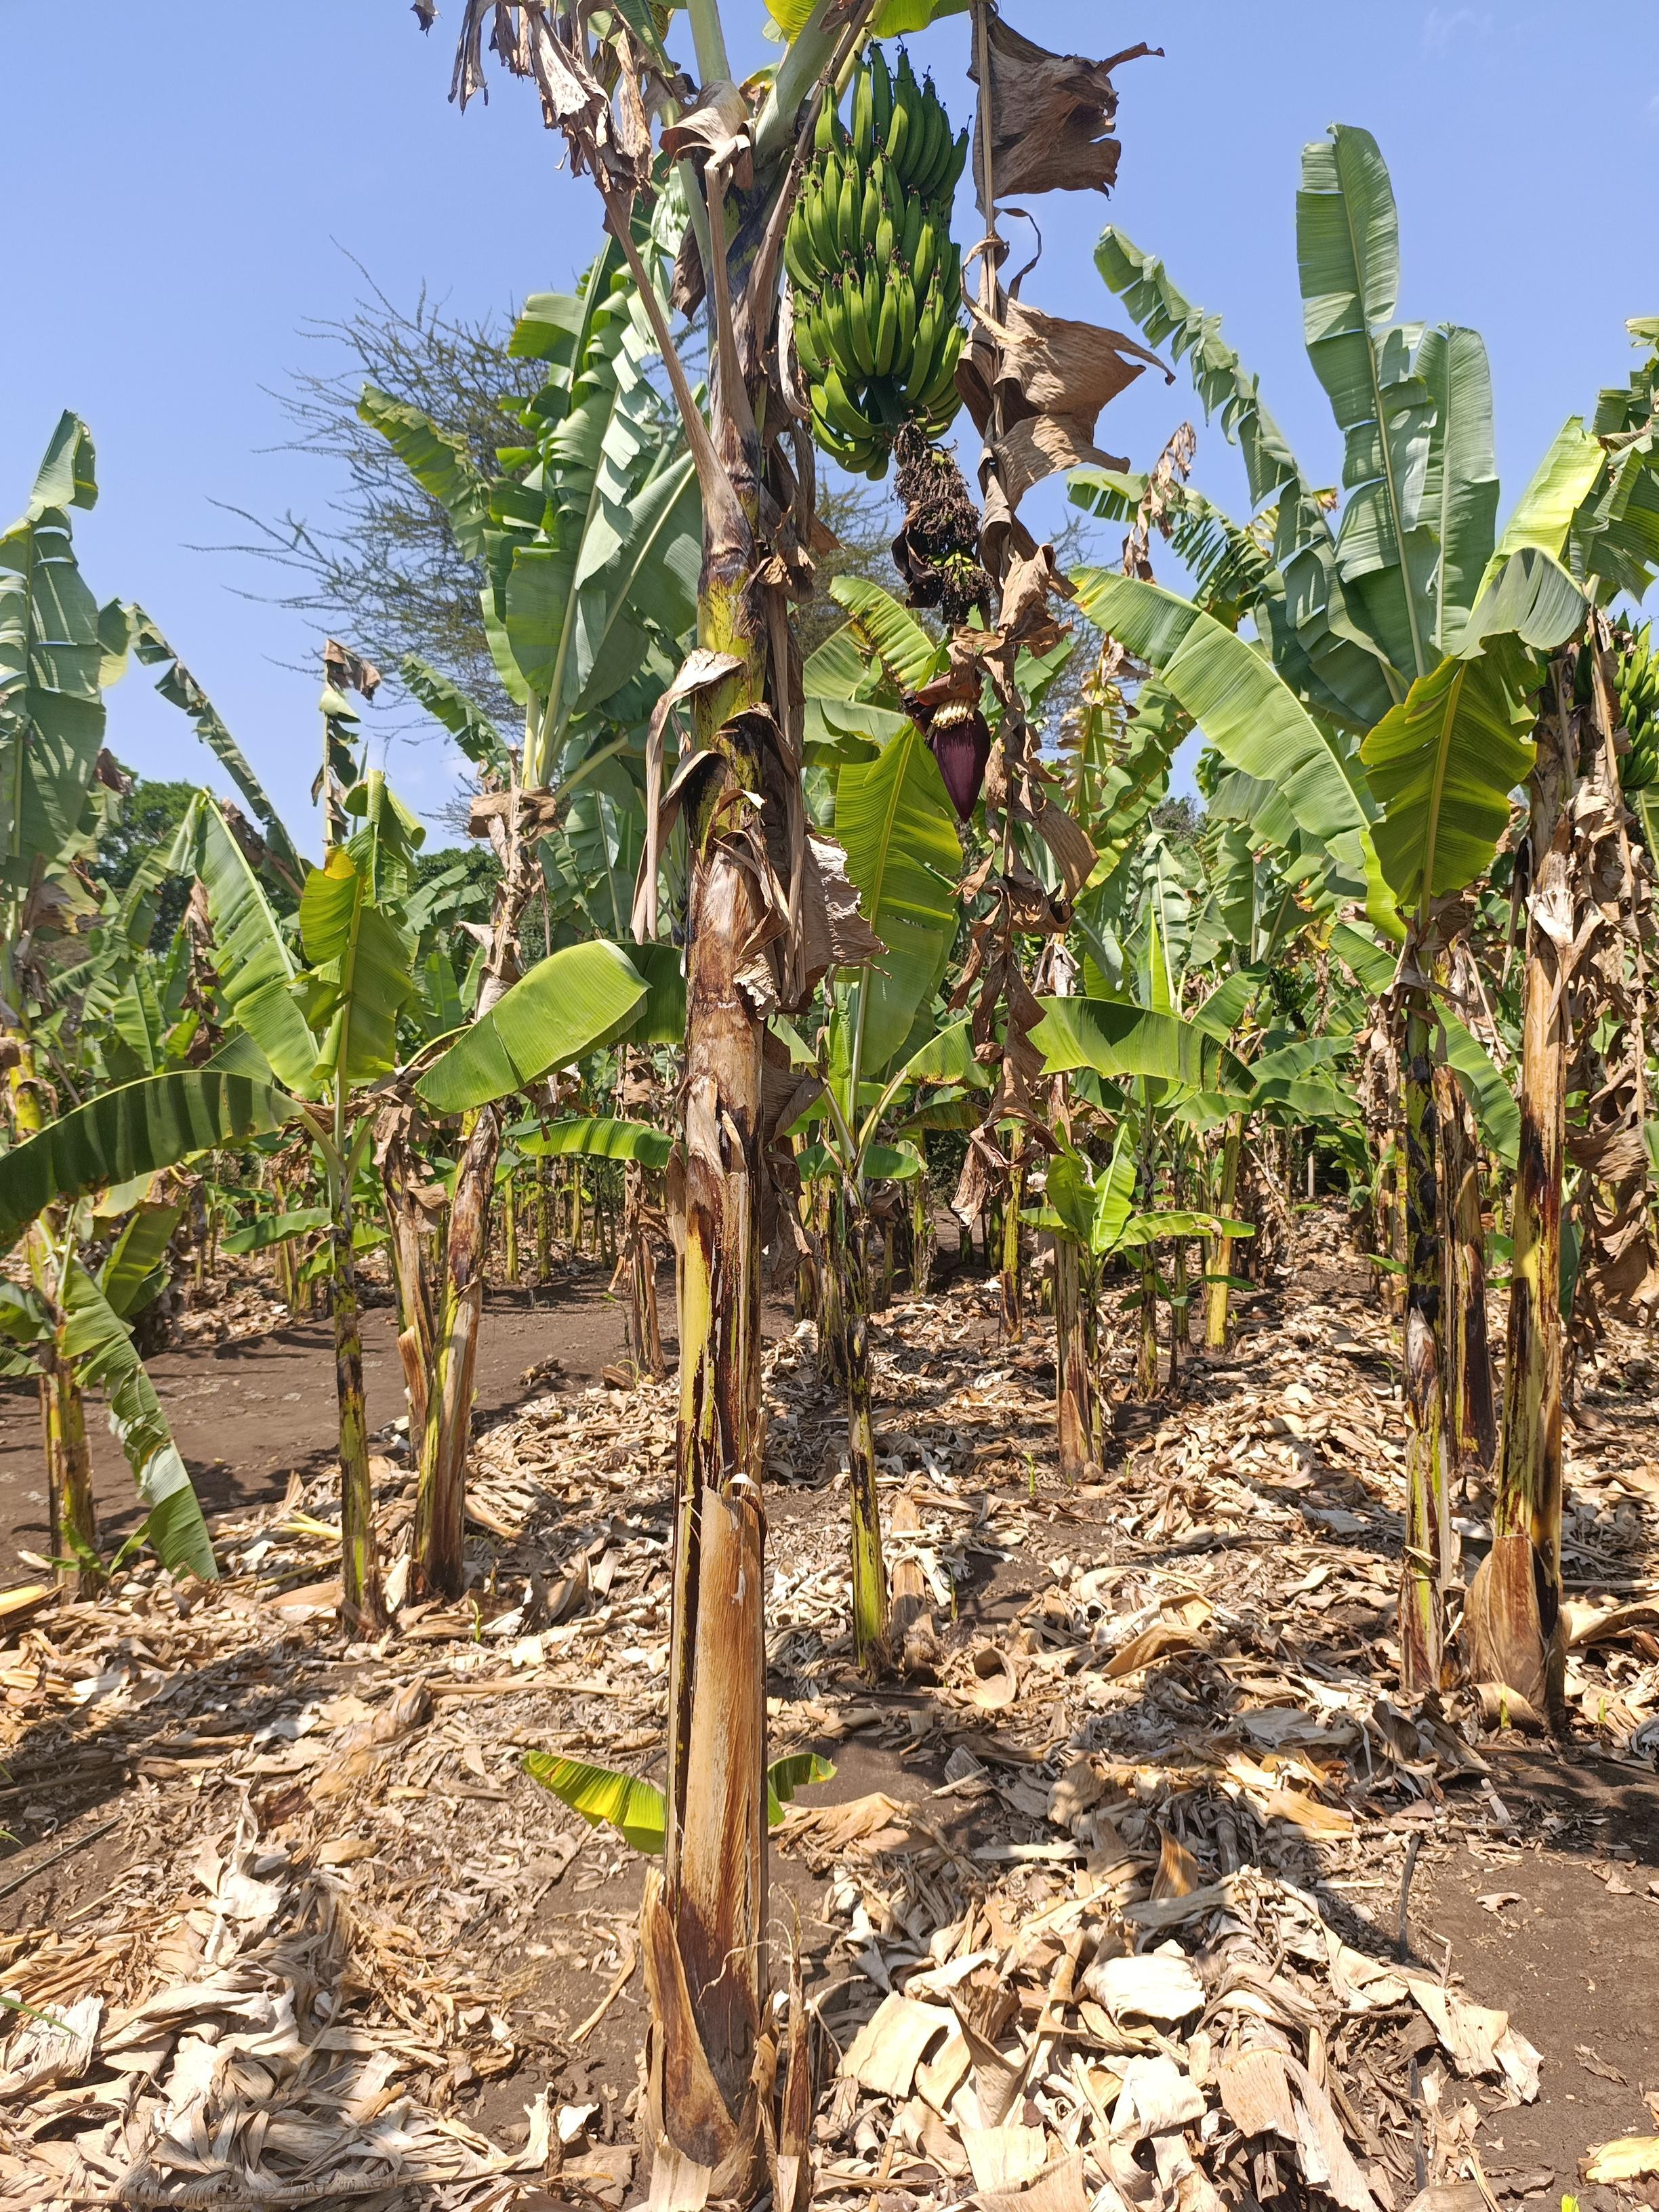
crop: banana
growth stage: development fruit
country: Tanzania
